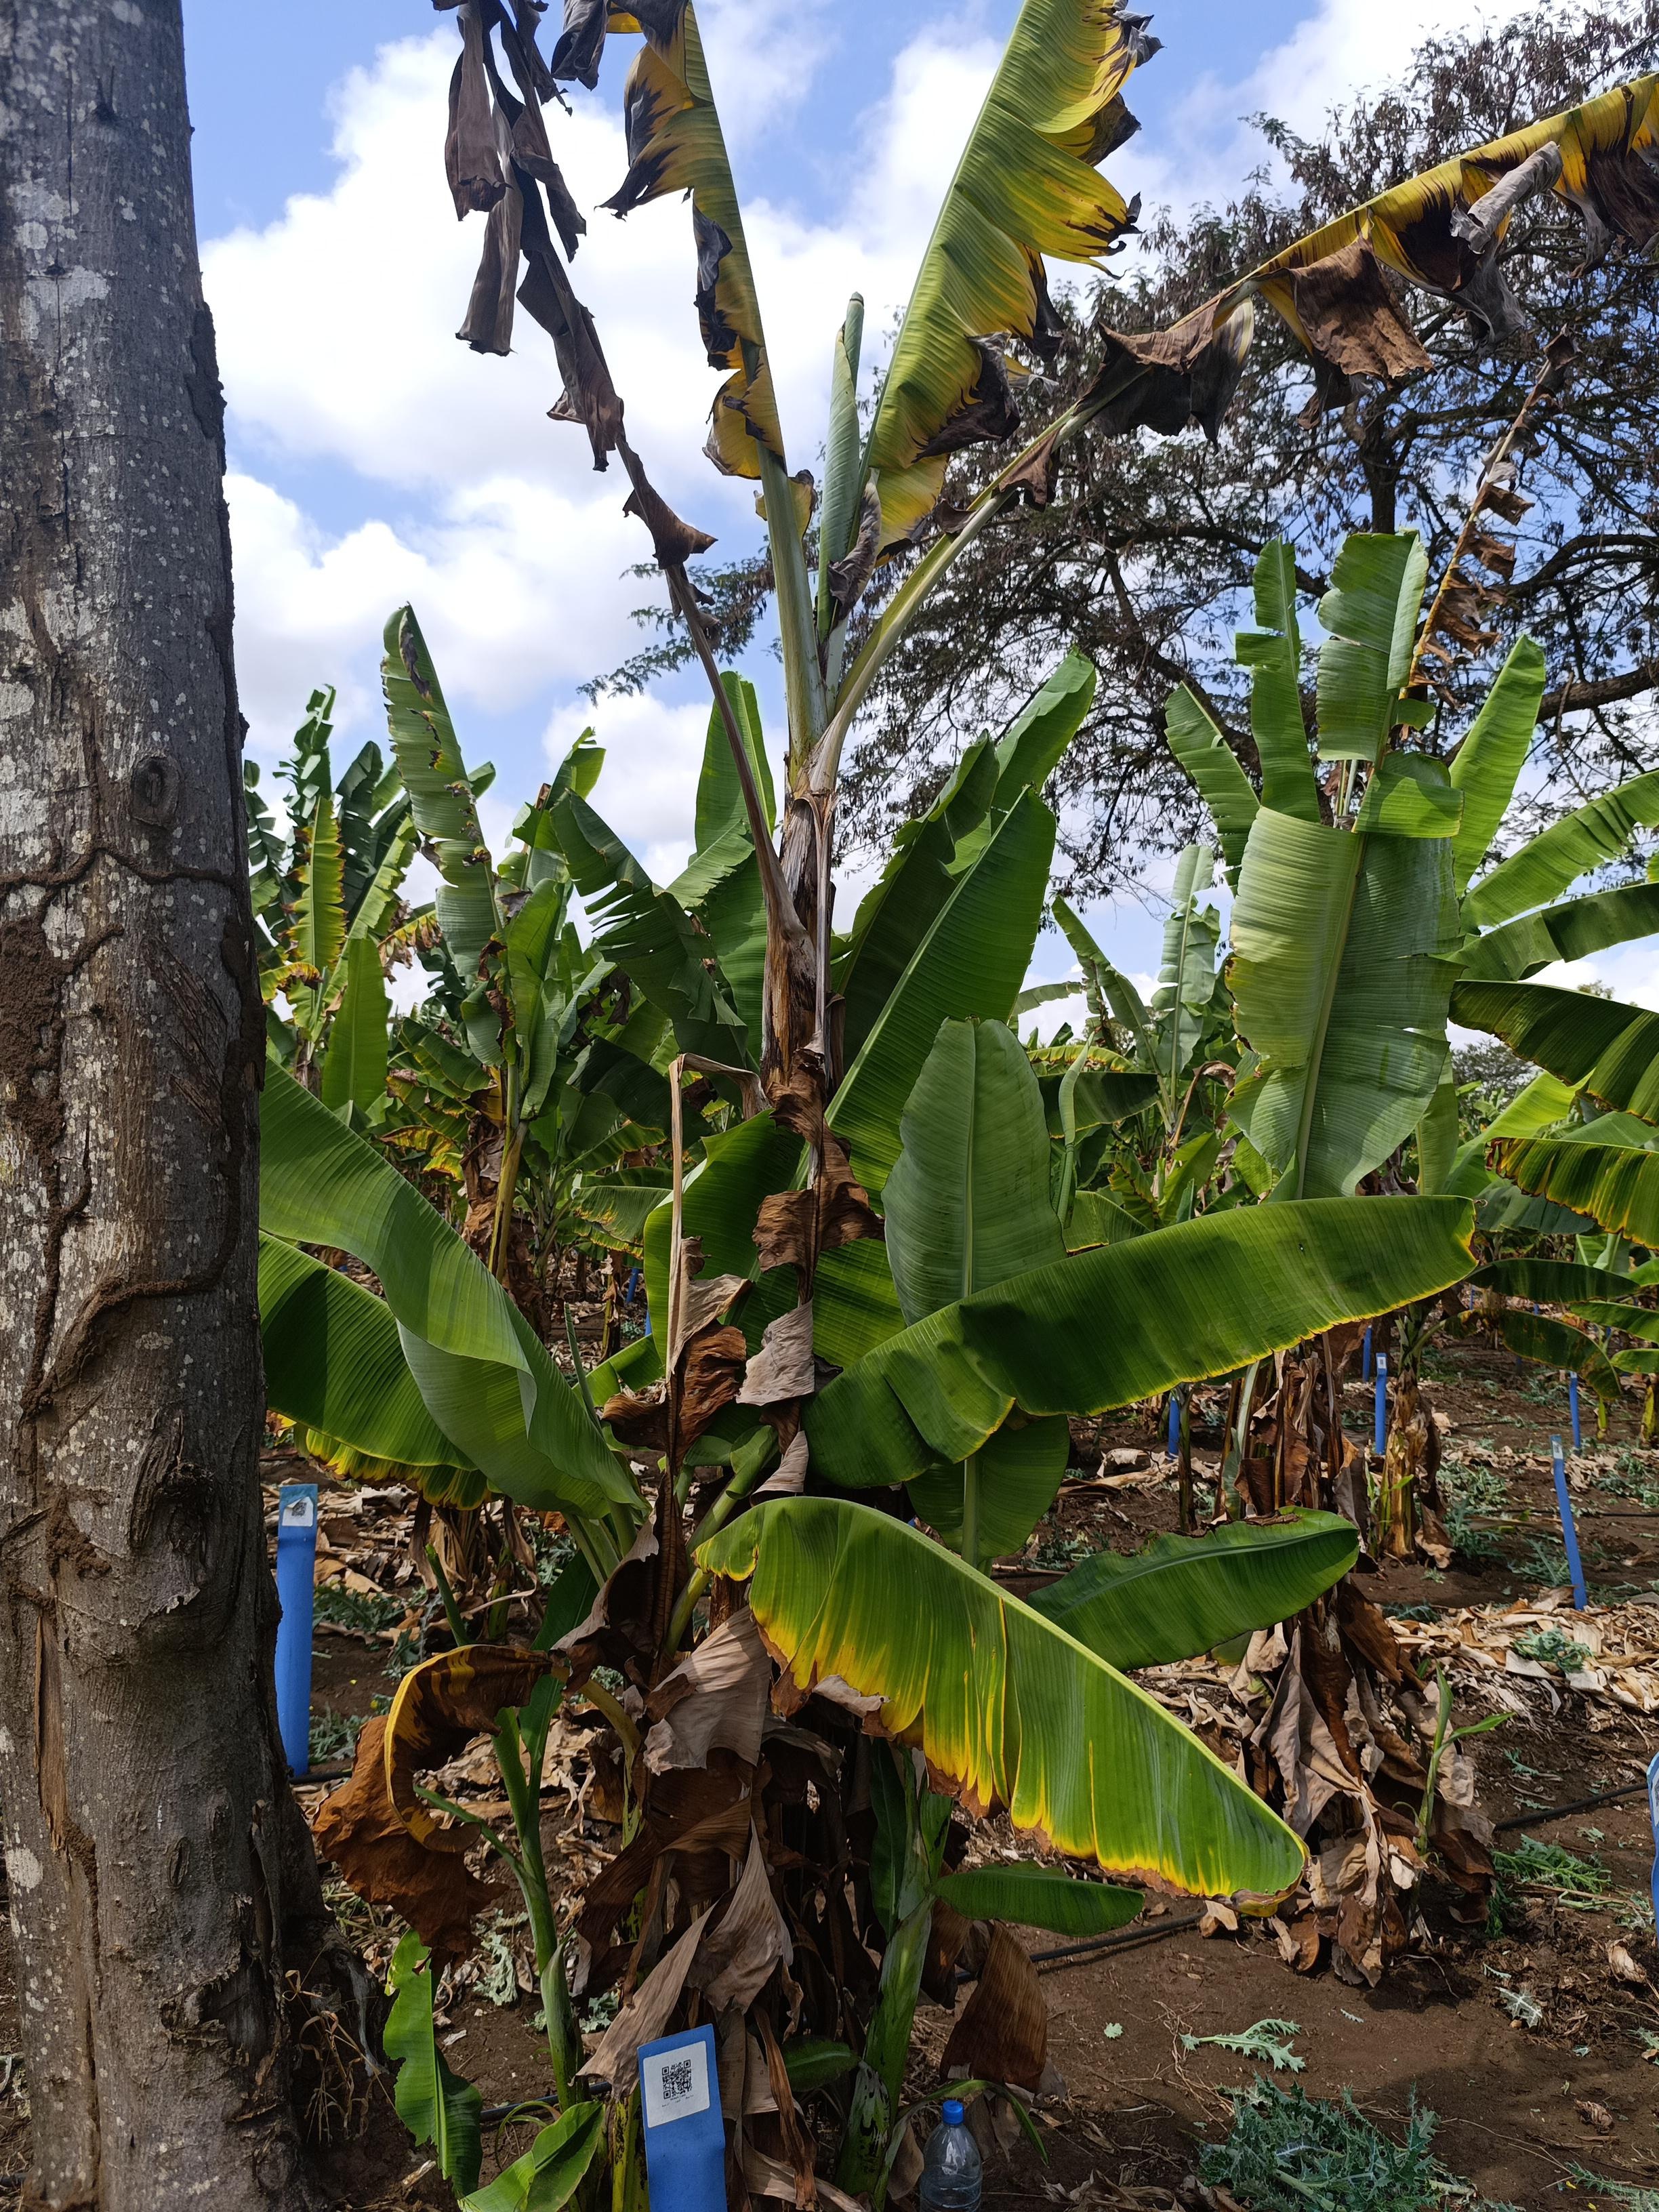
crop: banana
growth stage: vegetative
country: Tanzania
